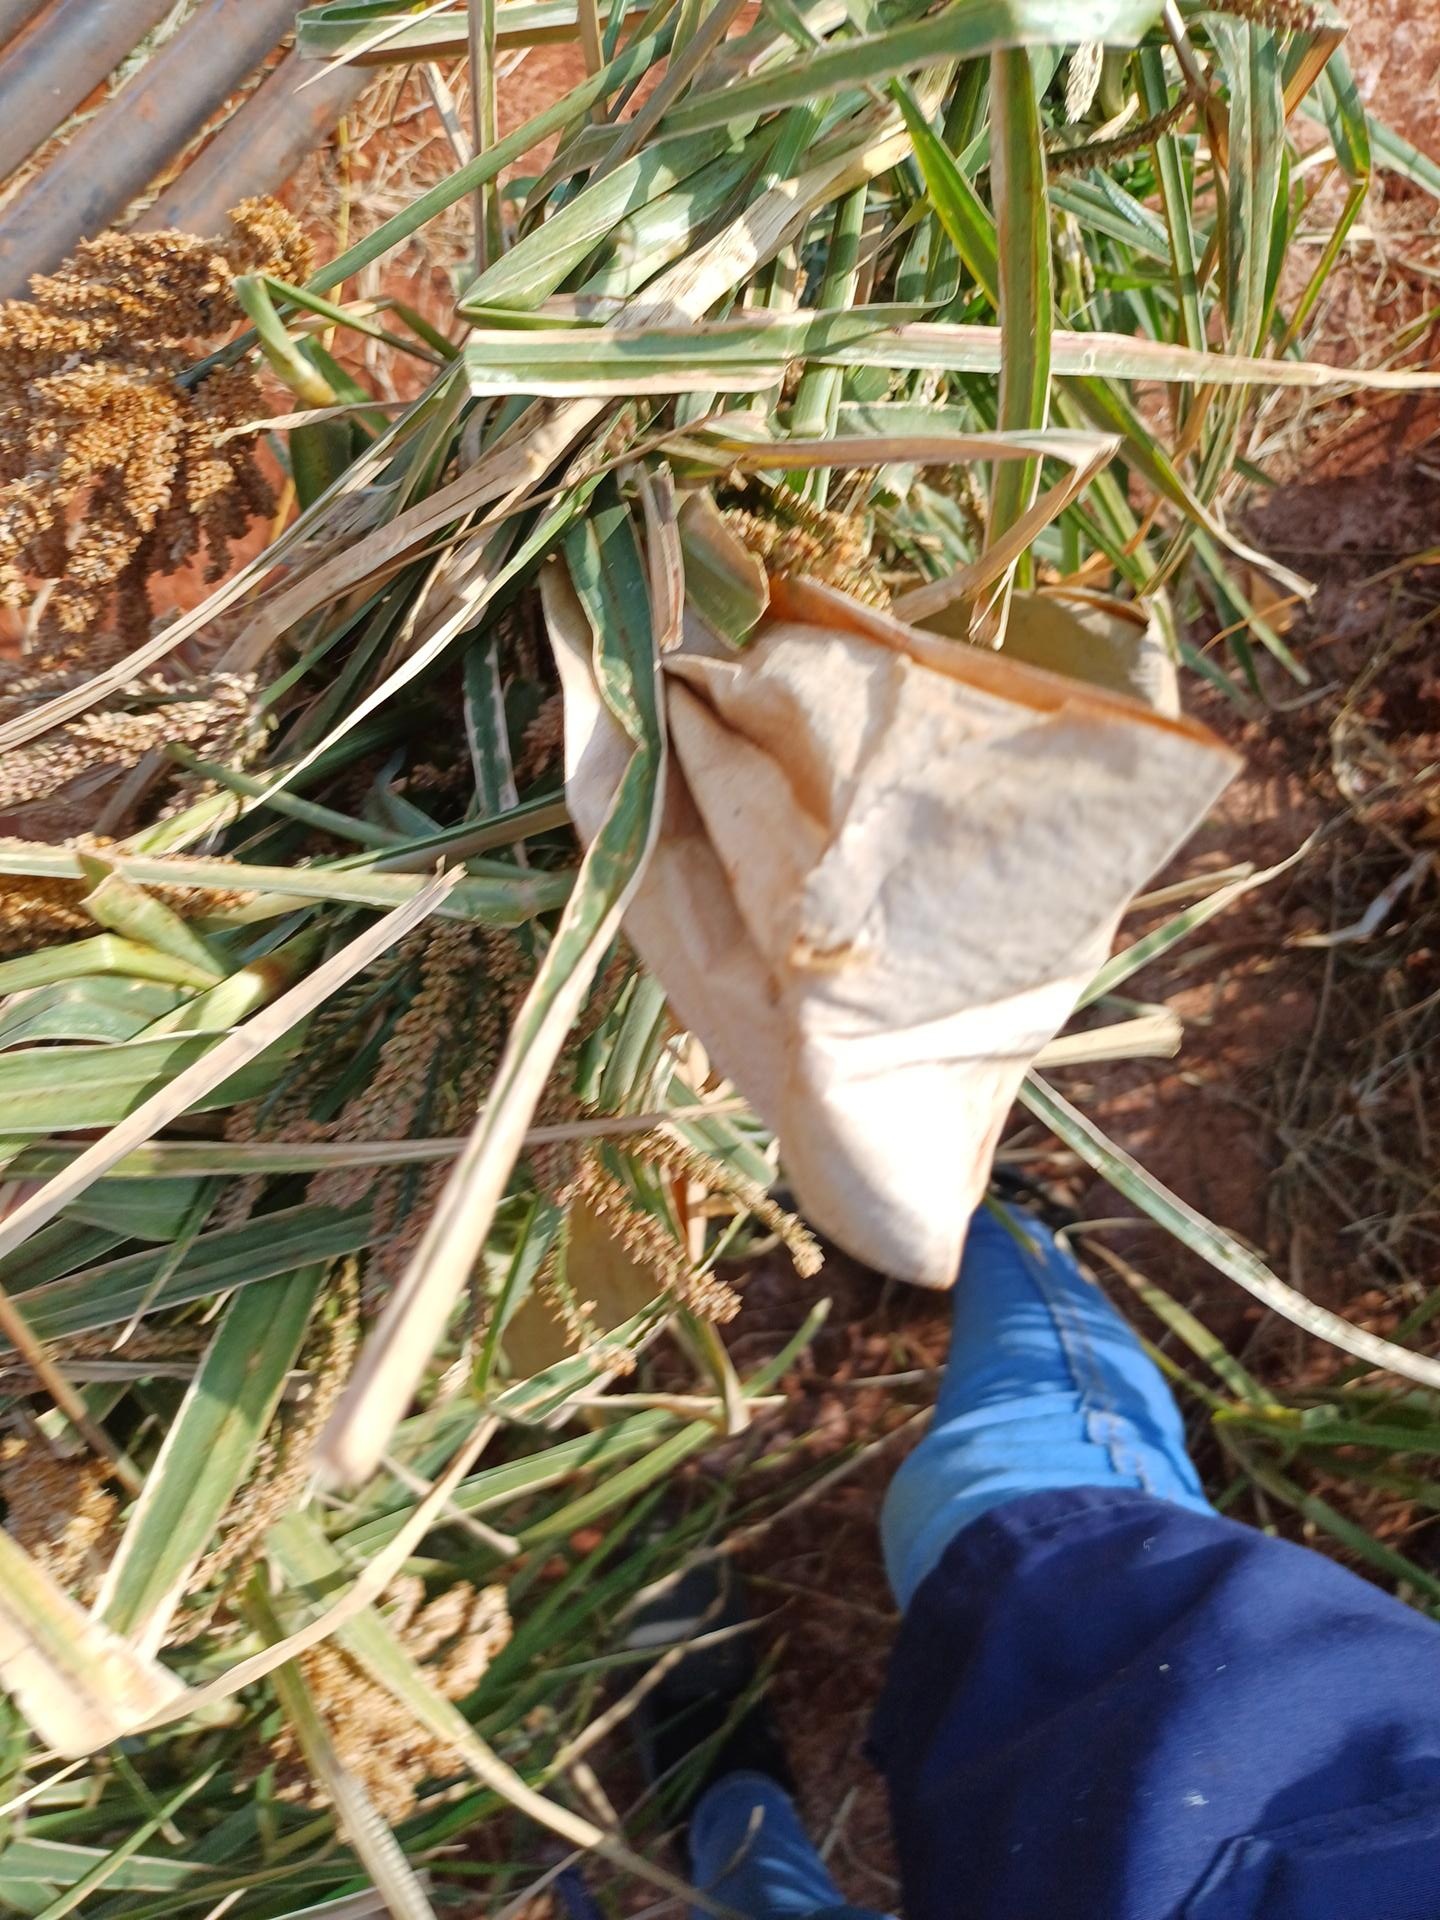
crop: finger millet
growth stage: maturity
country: Kenya
